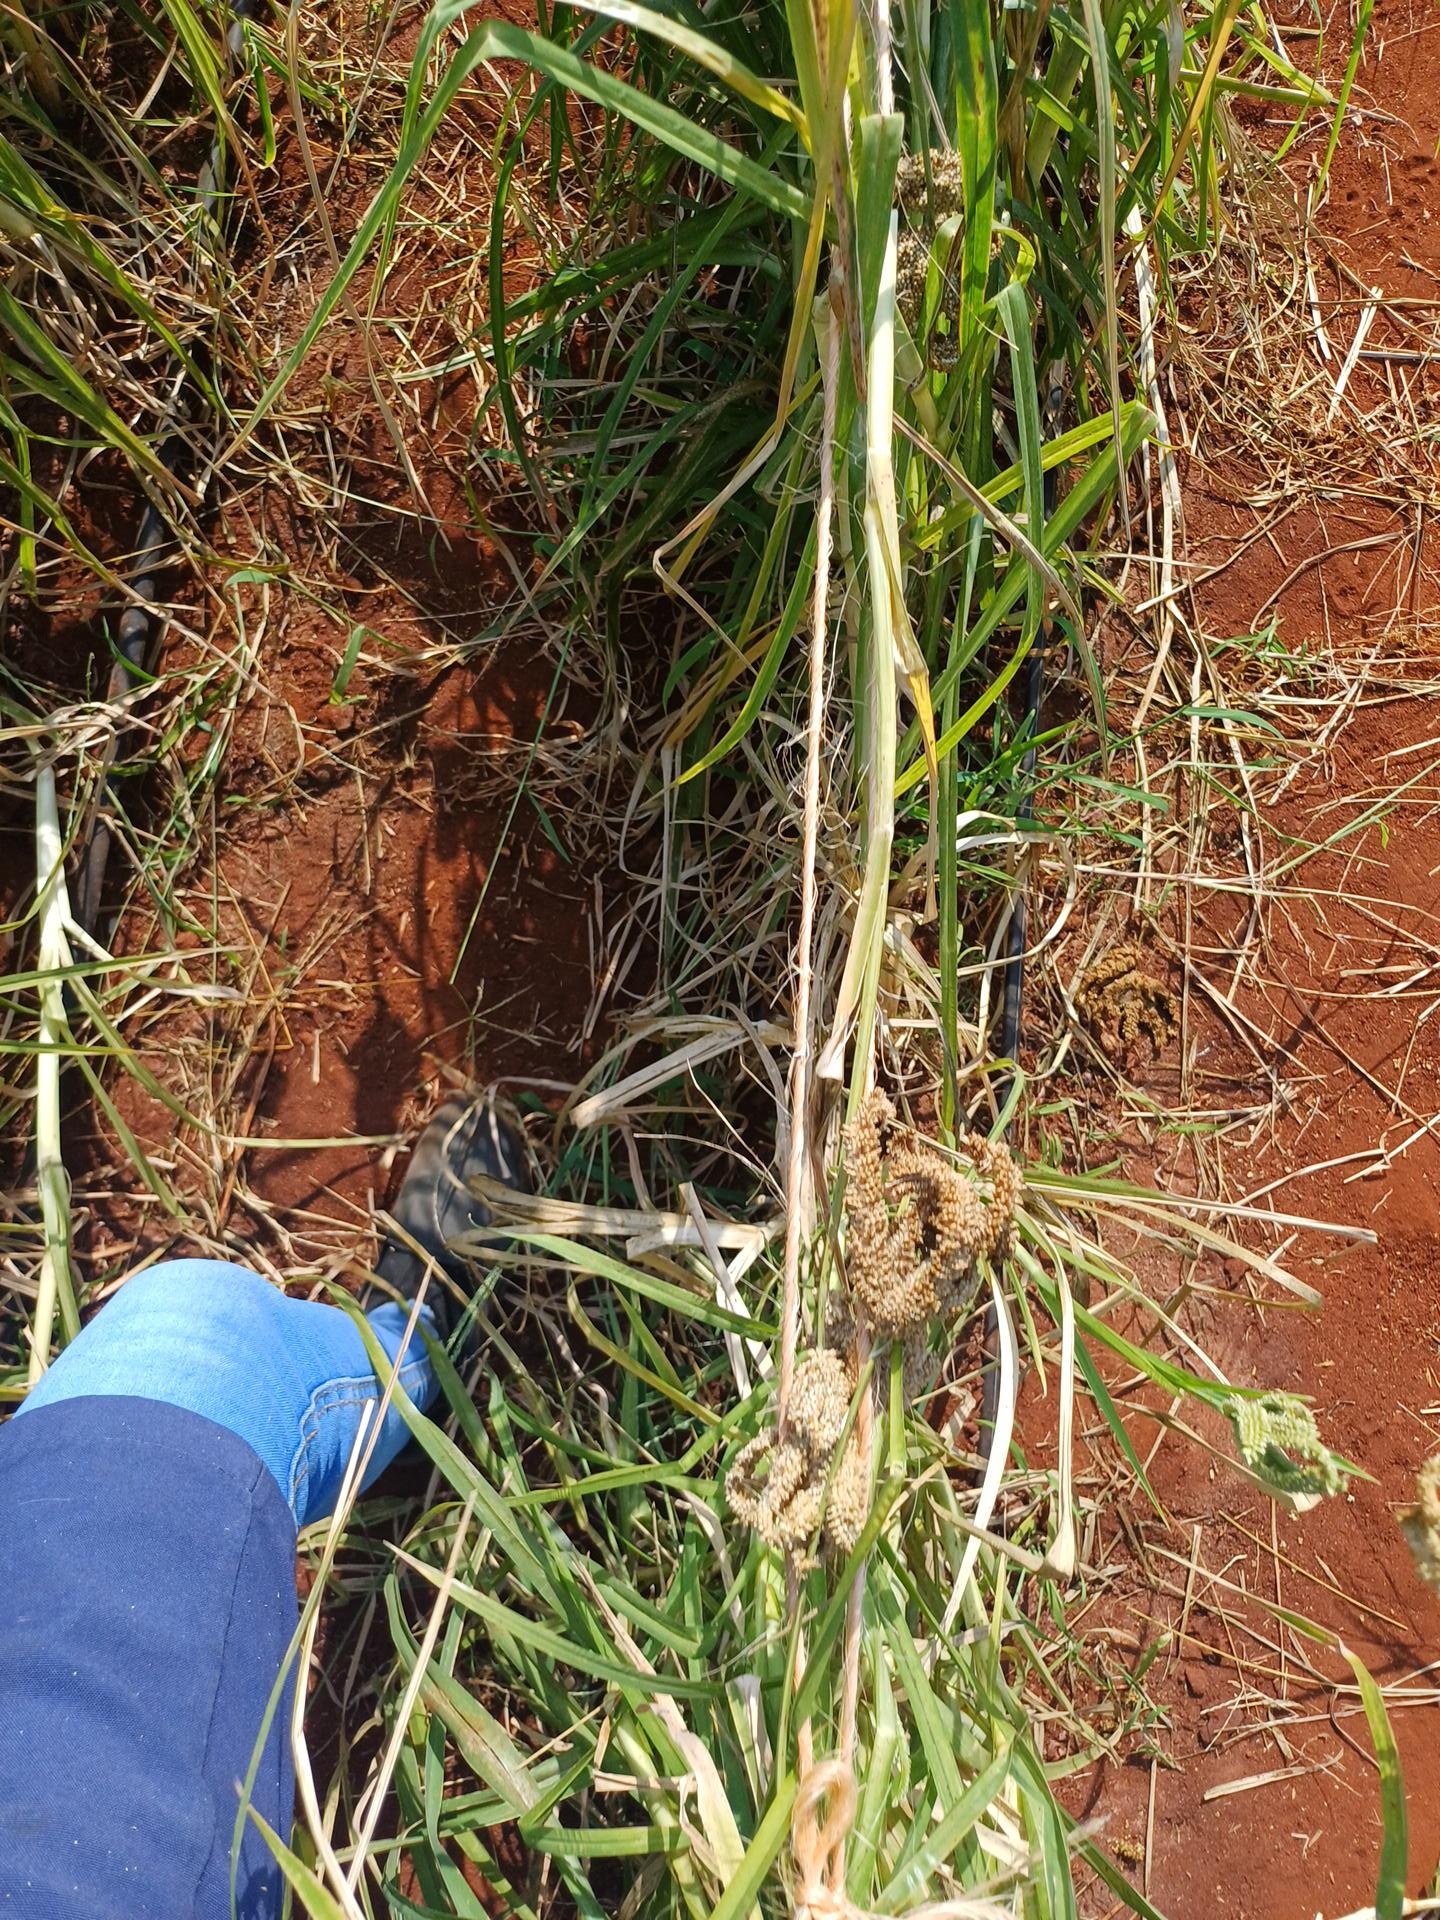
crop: finger millet
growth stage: filling grain
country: Kenya
